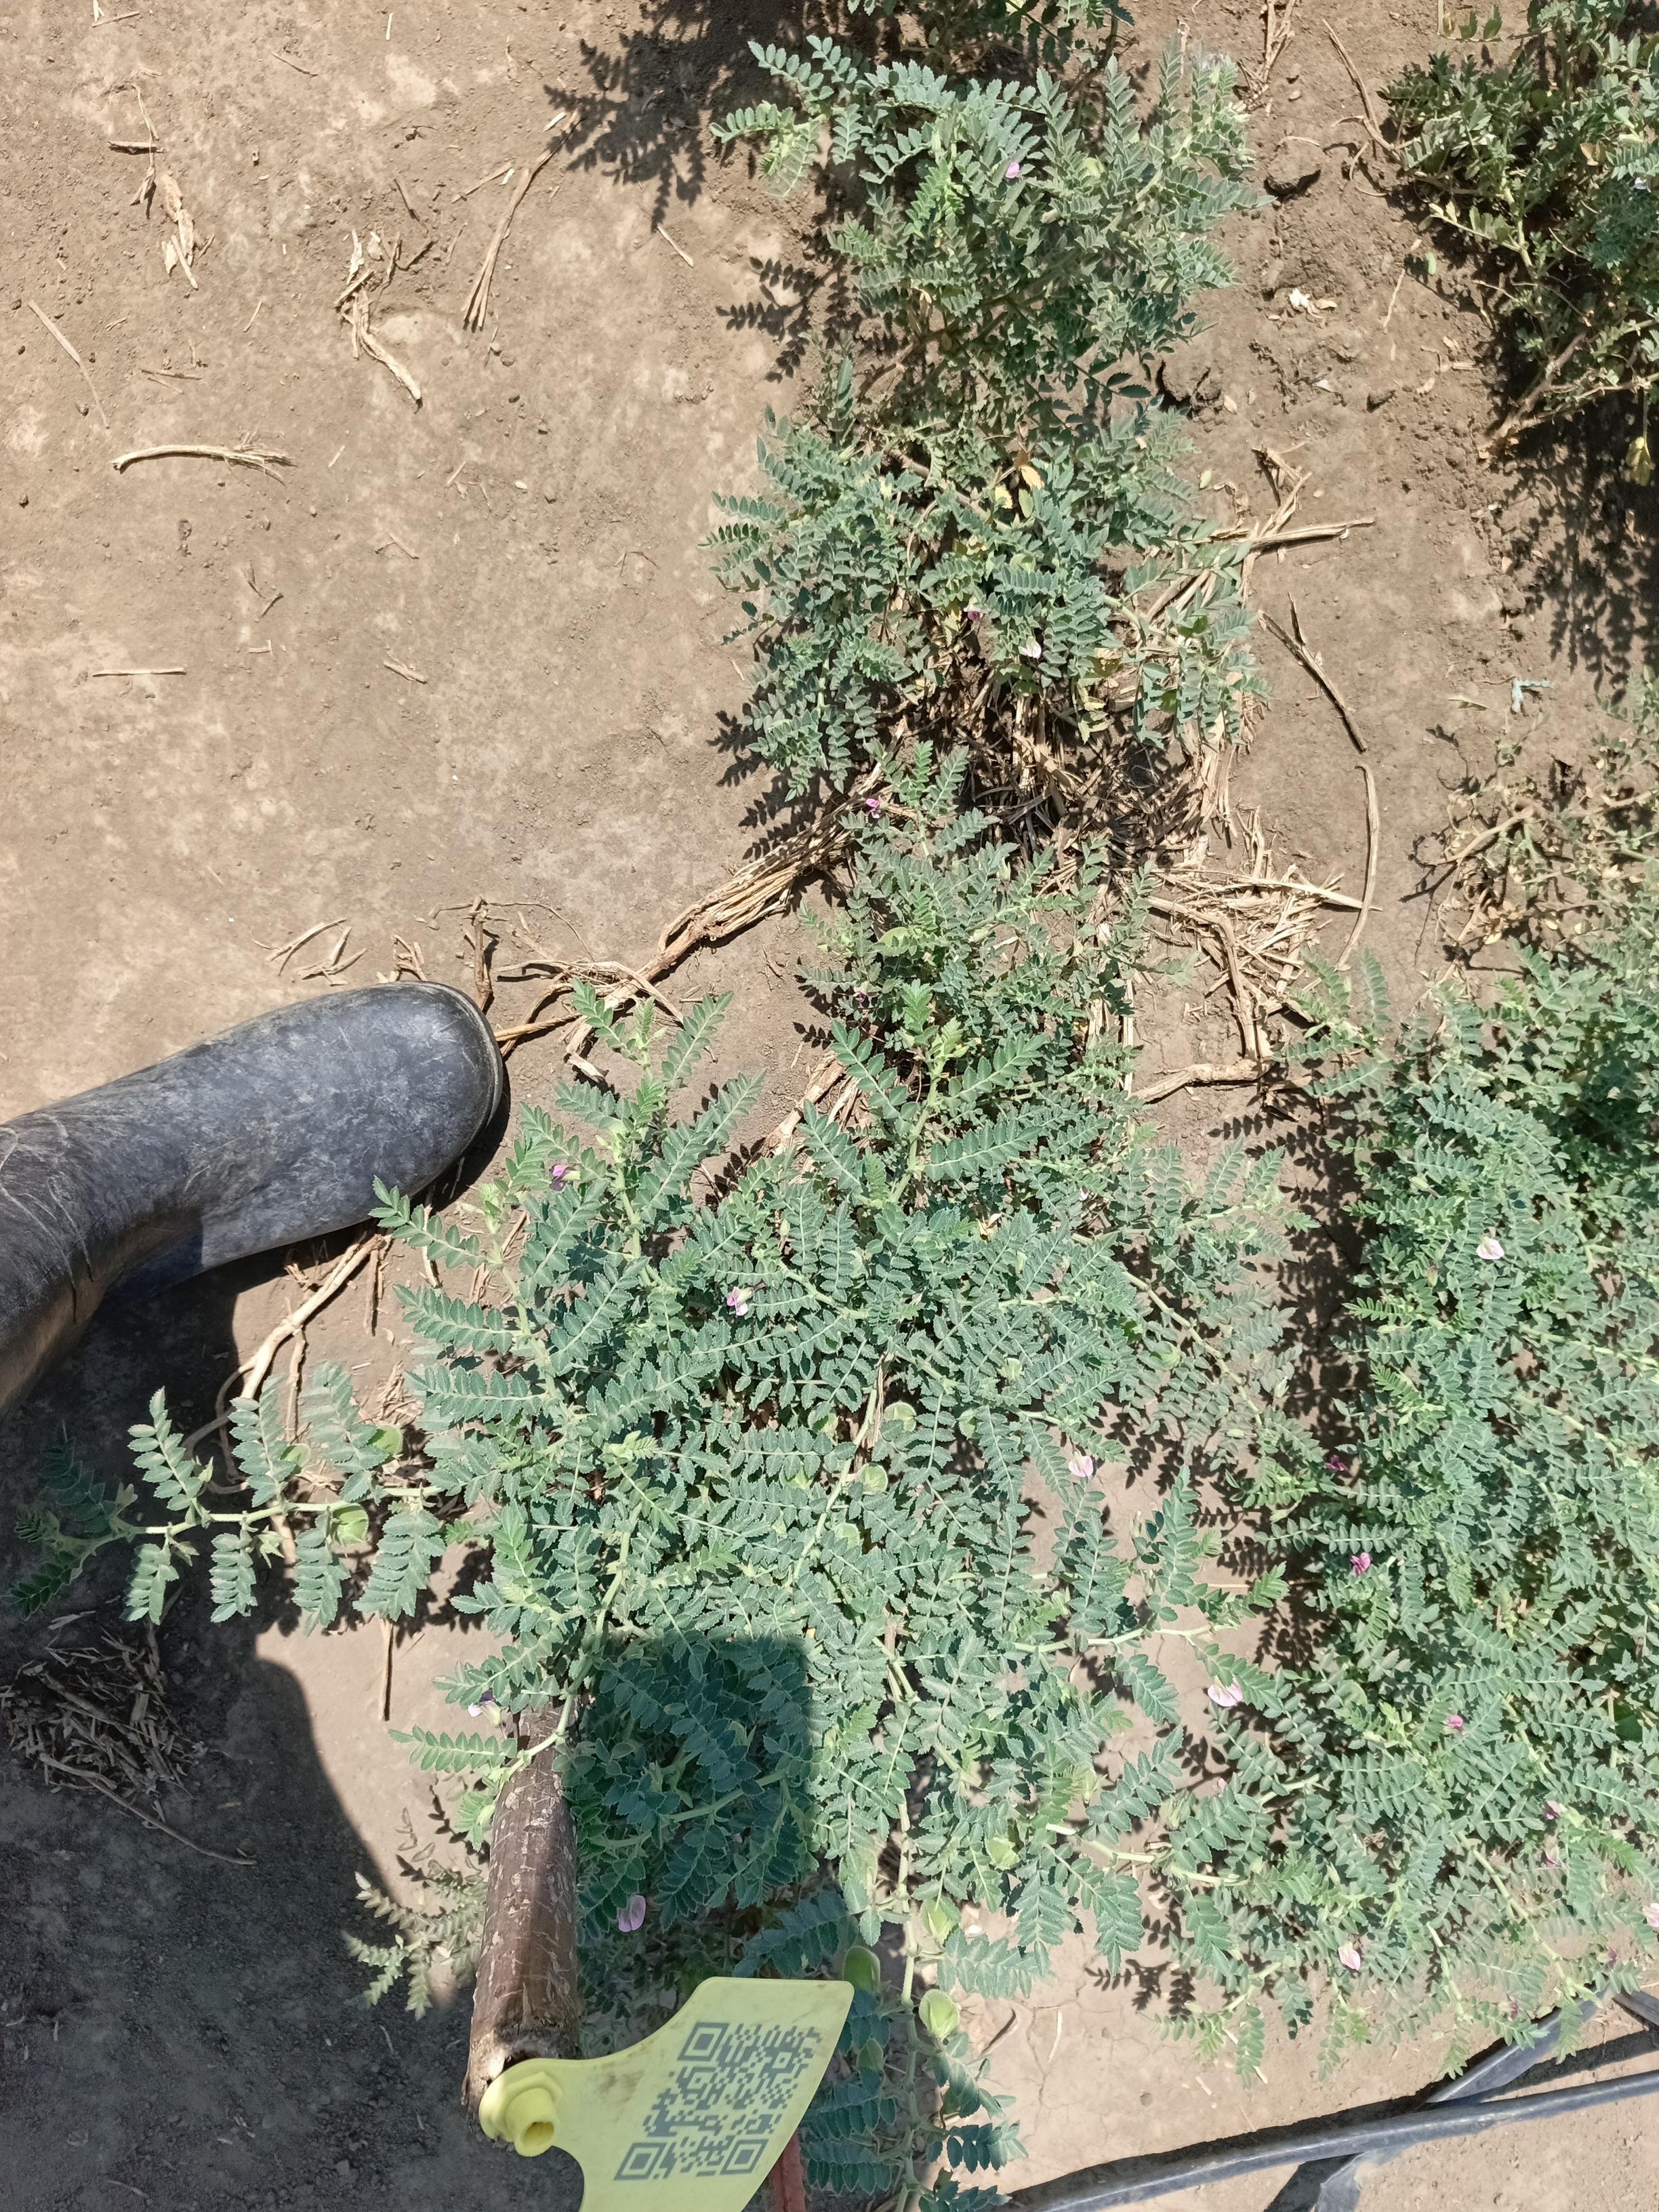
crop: chickpea
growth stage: development pod
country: Tanzania
